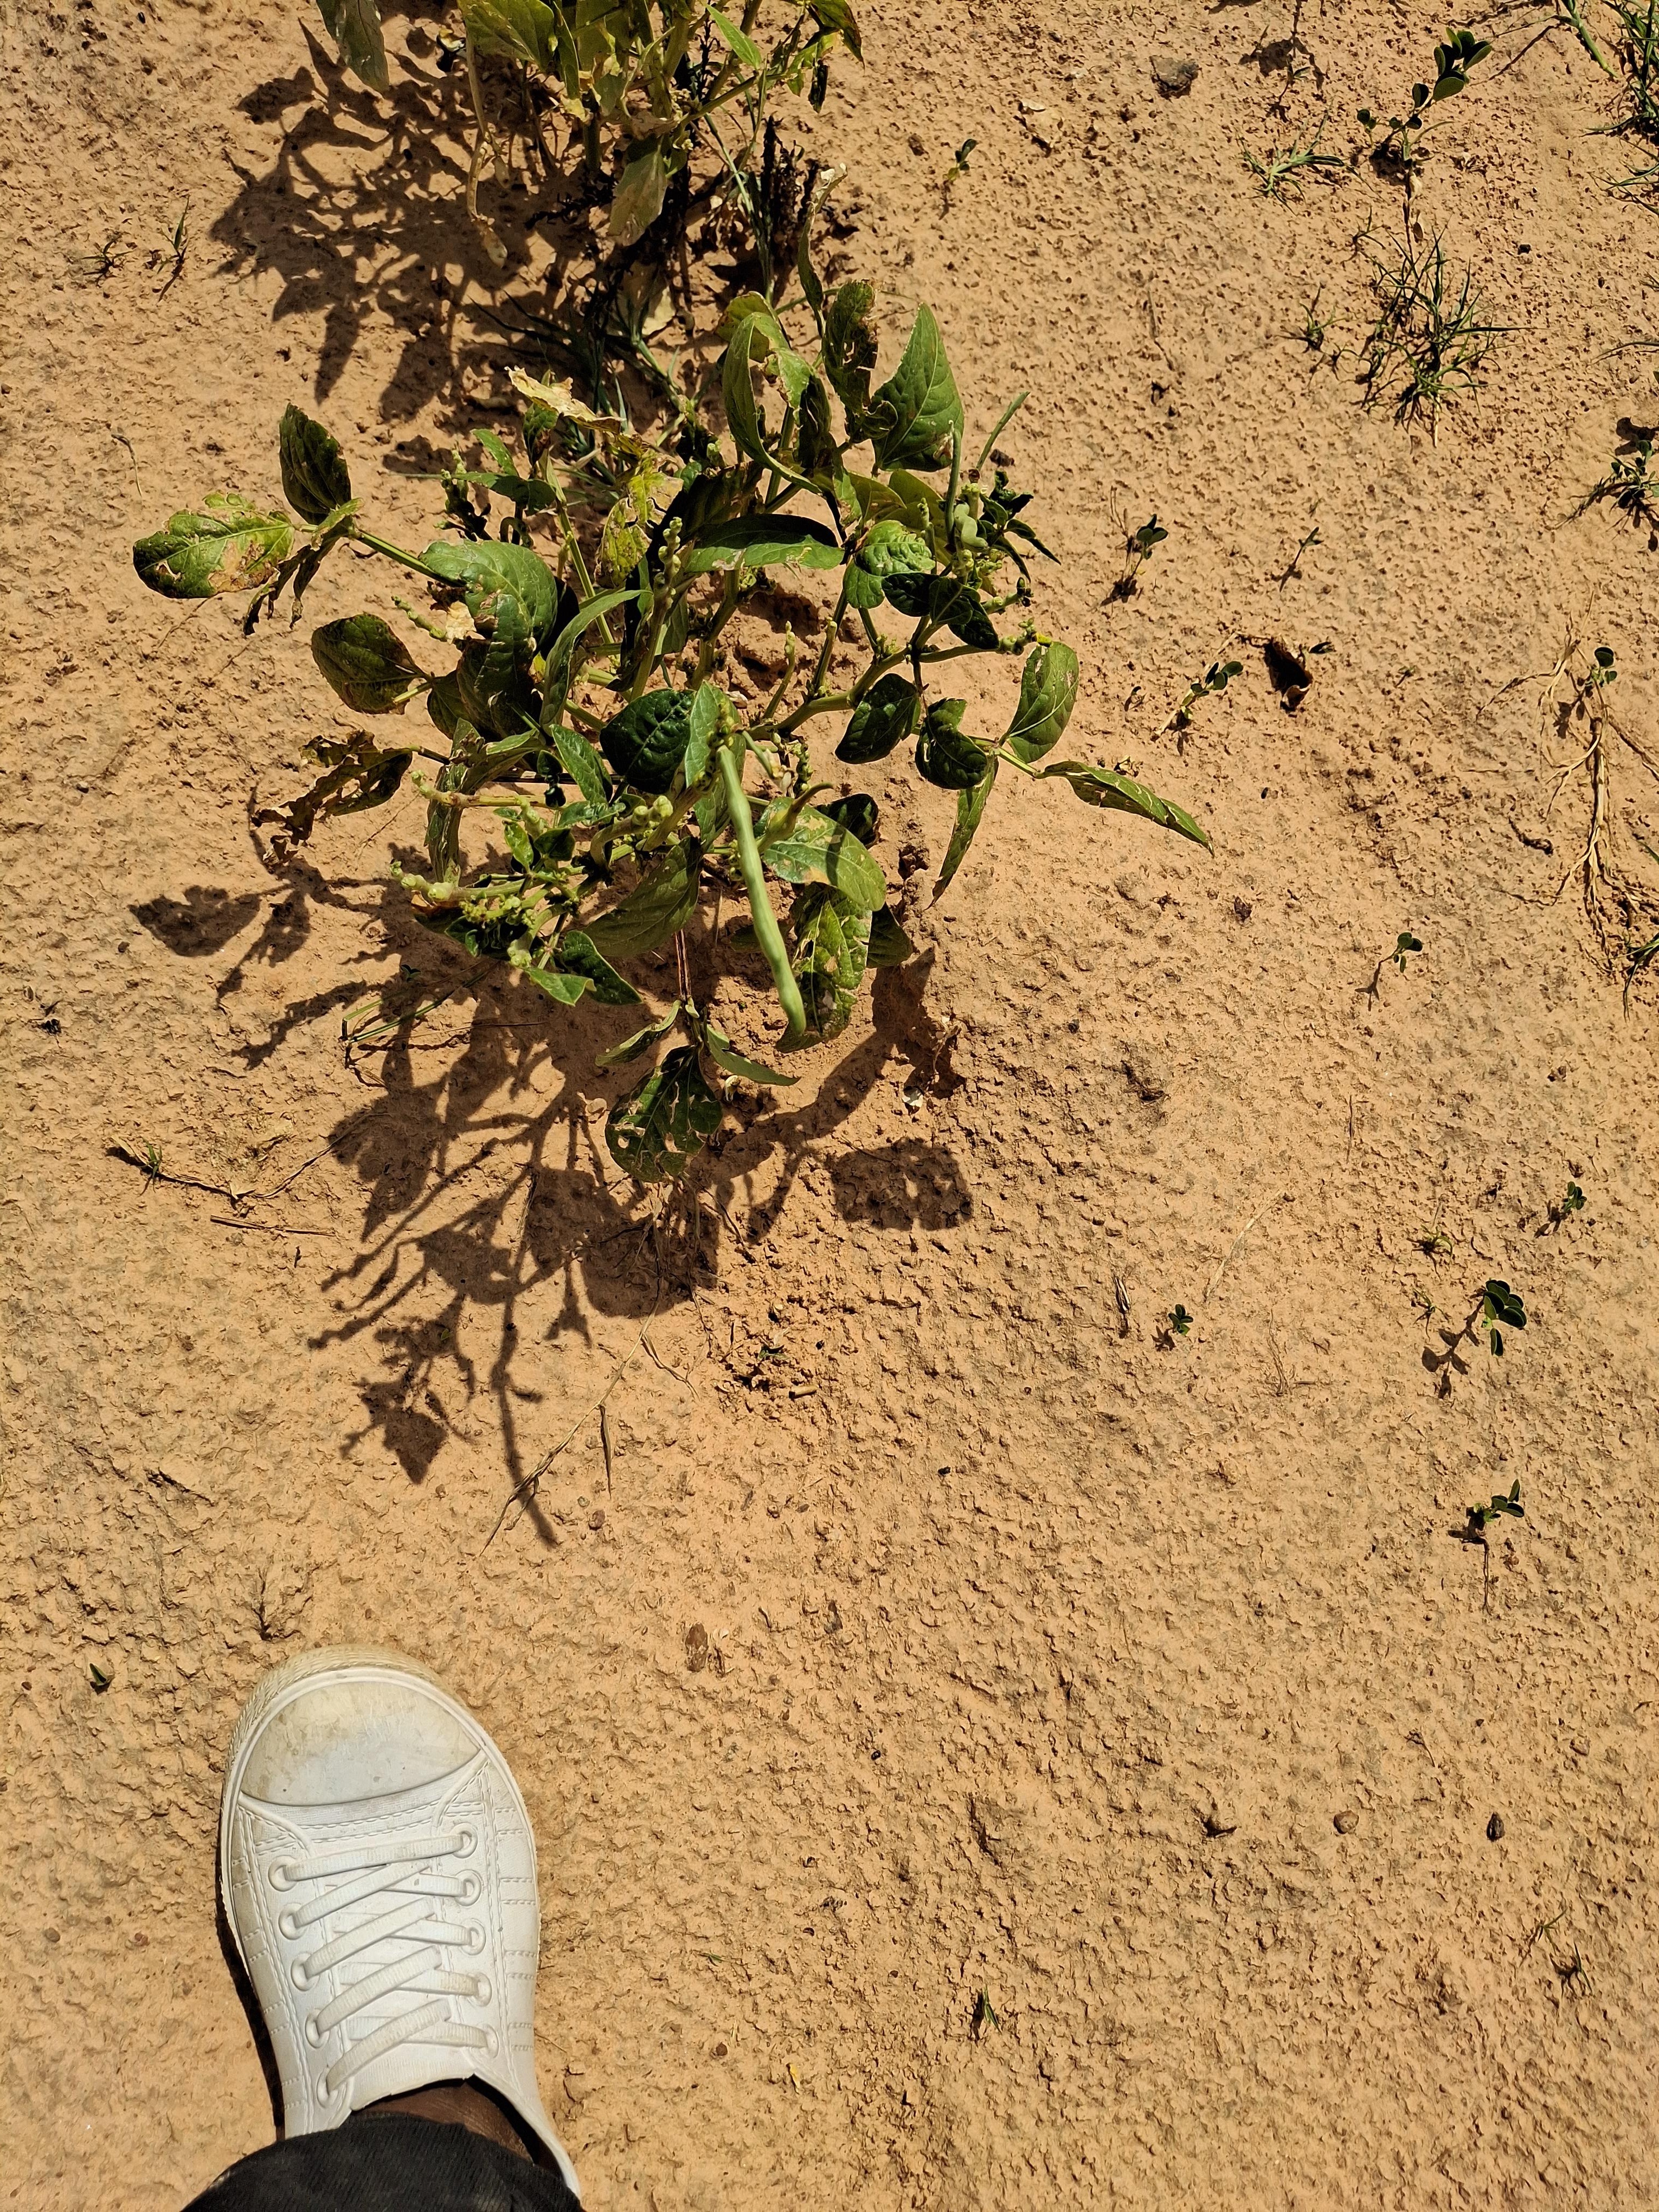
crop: cowpea
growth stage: harvest maturity
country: Nigeria
